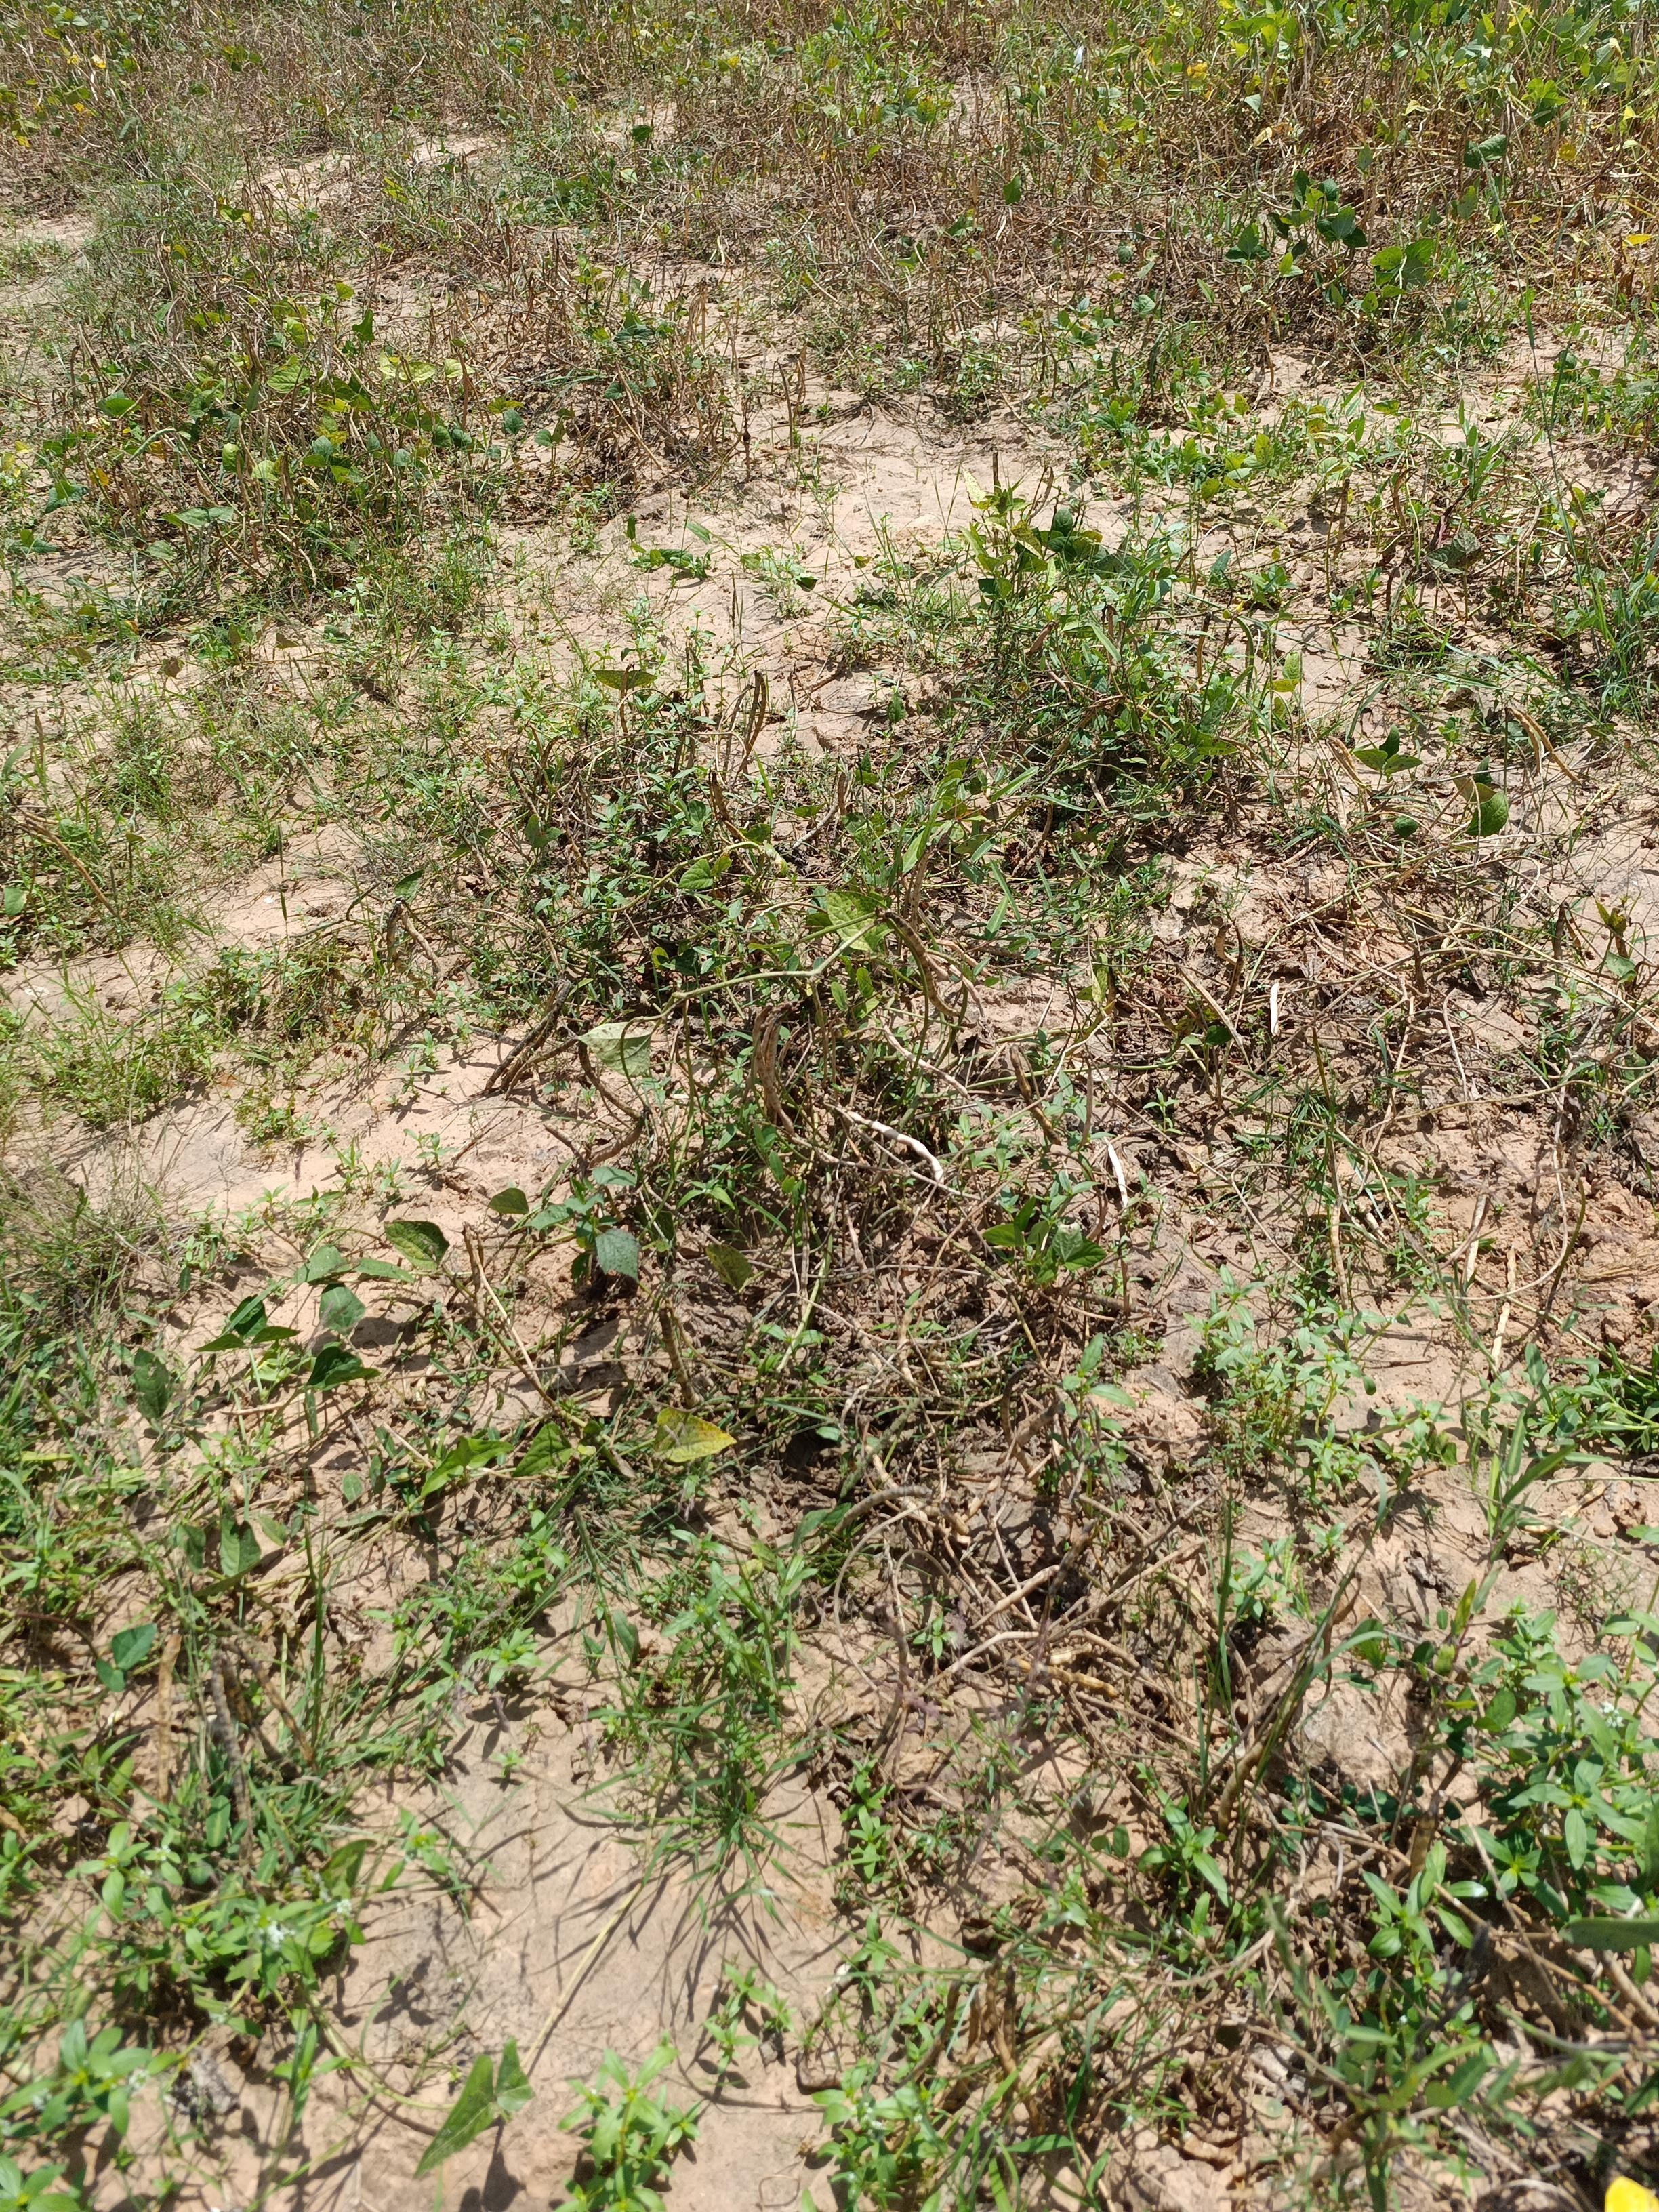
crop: cowpea
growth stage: maturity
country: Nigeria
